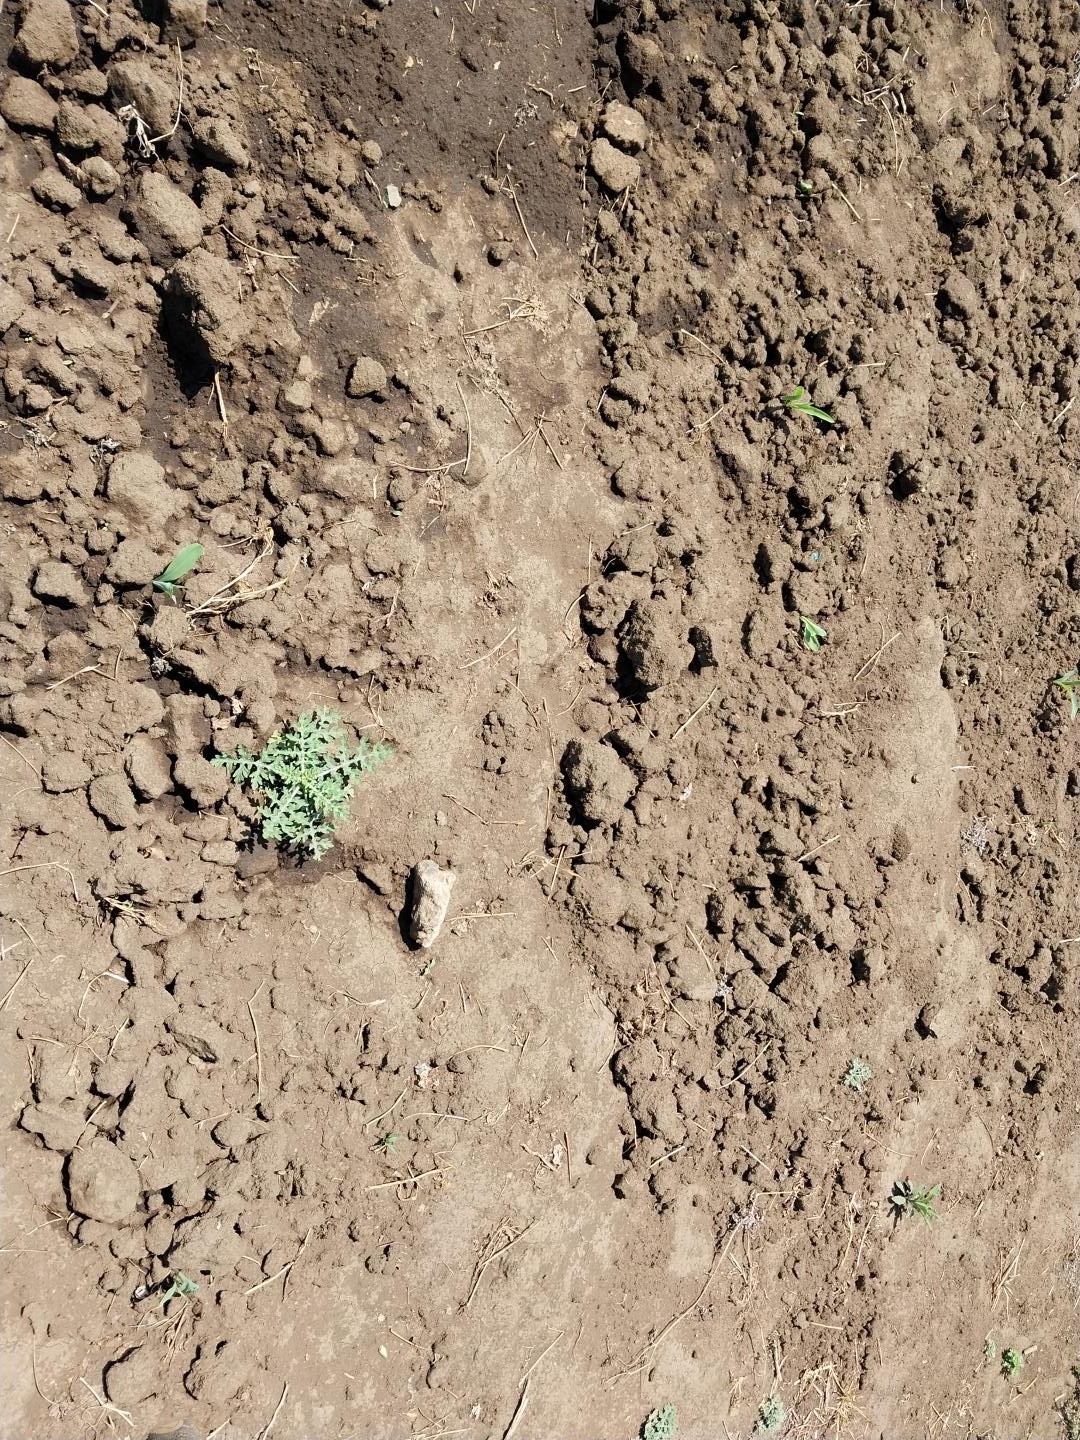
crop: maize
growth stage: emergence
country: Tanzania
